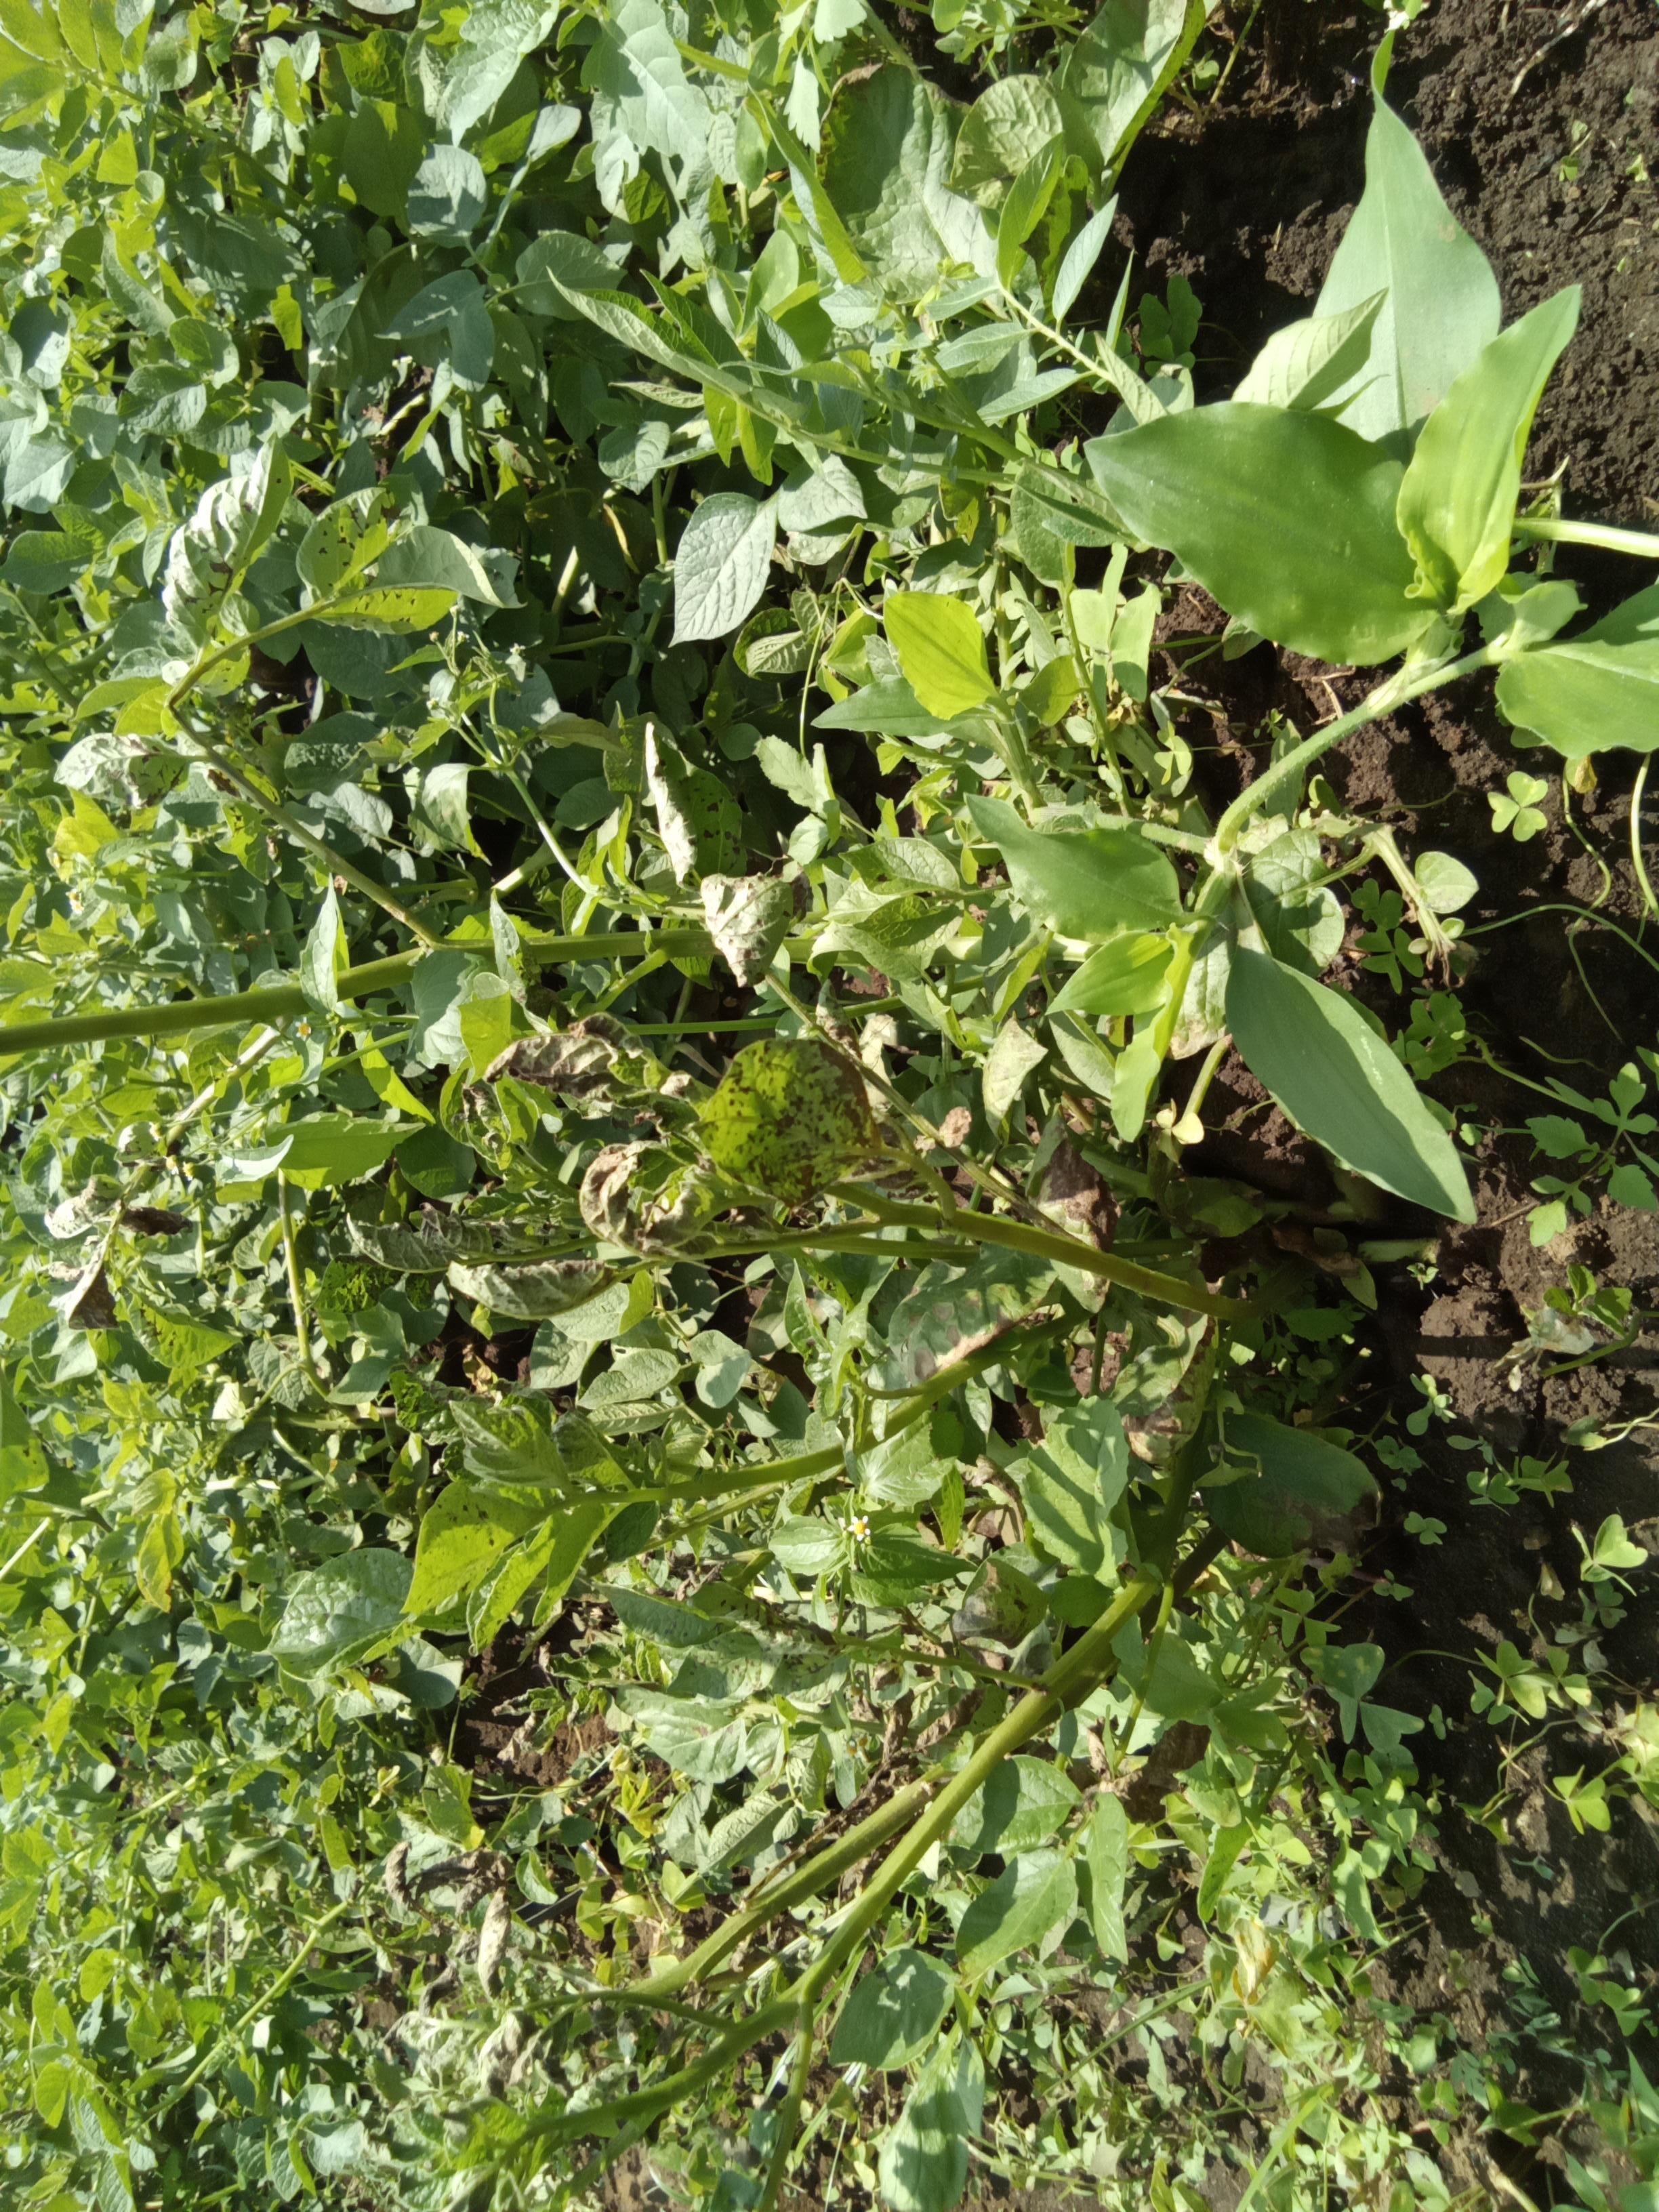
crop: potato
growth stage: vegetative
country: Kenya
